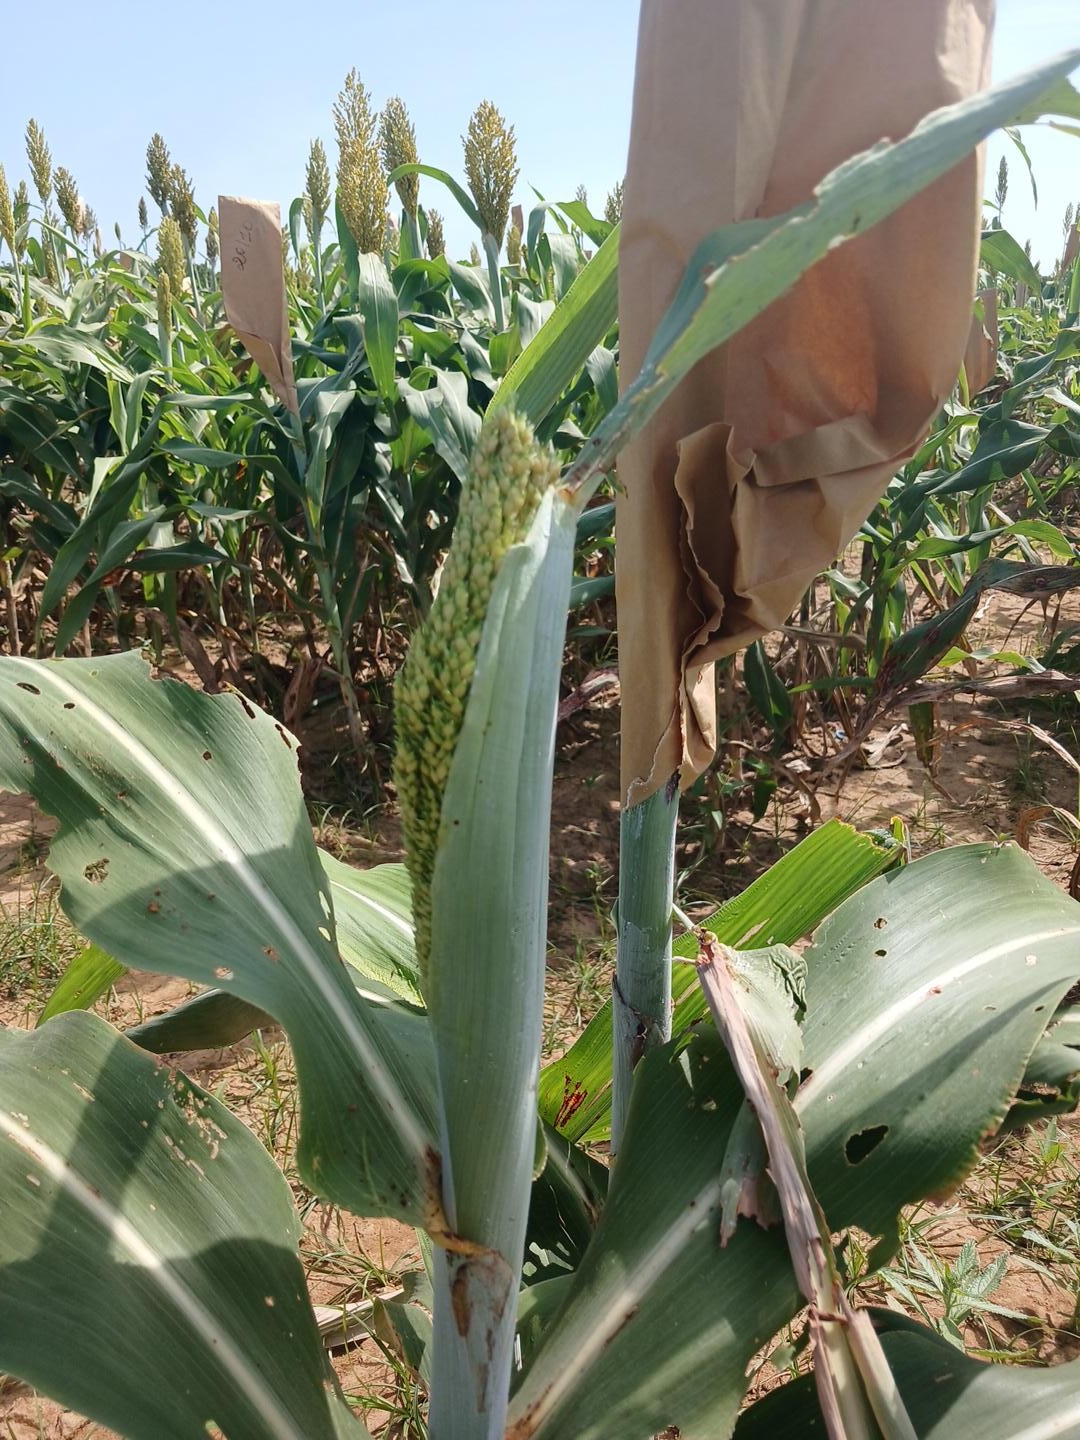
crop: sorghum
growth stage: heading tuber
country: Senegal
